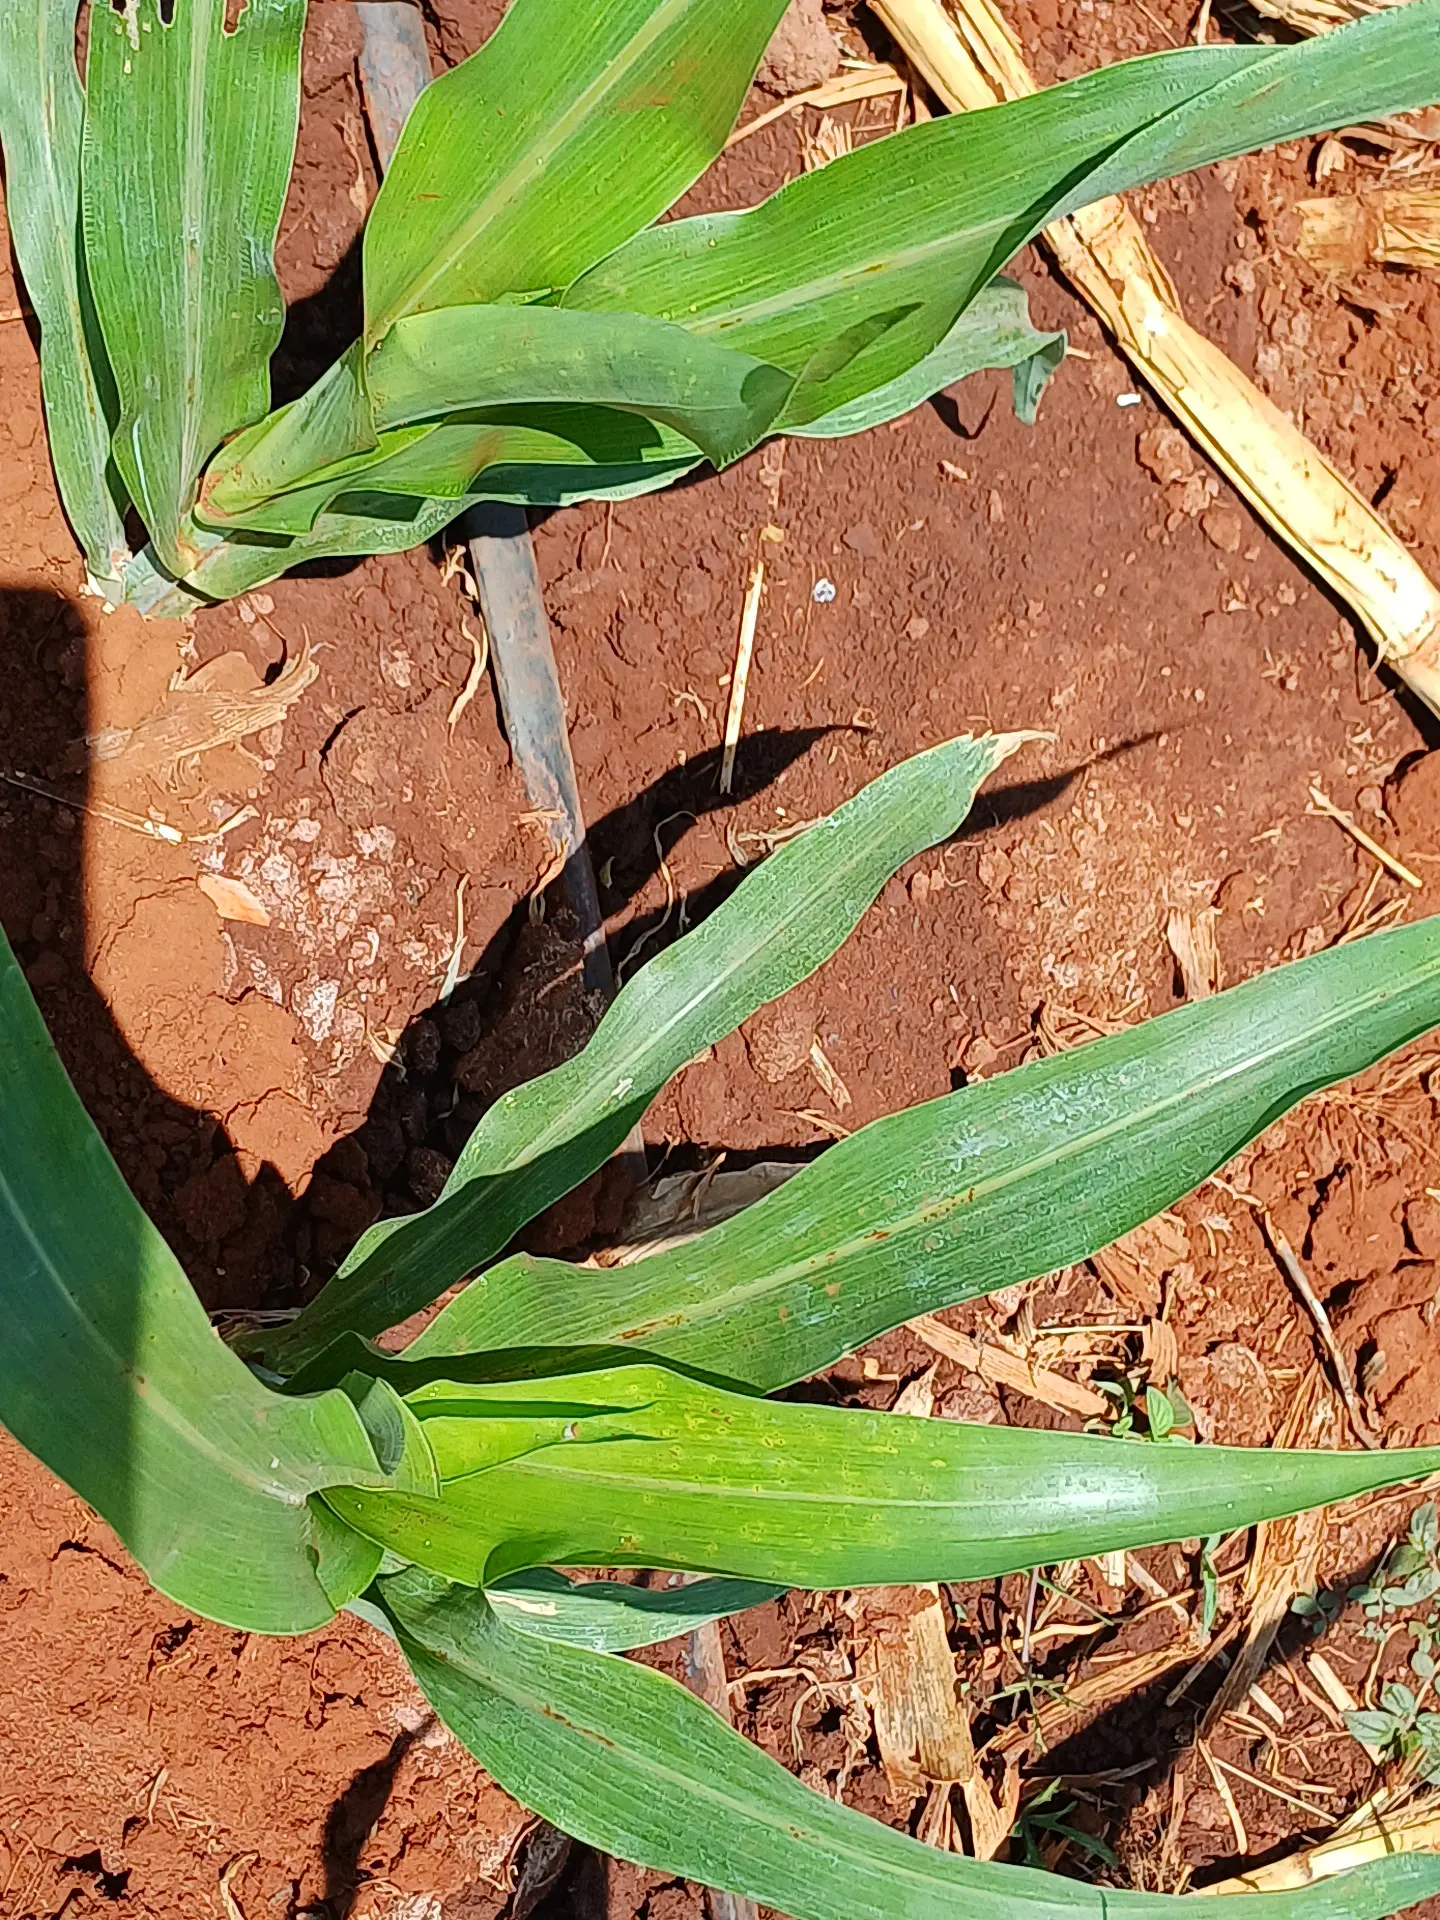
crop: sorghum
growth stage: vegetative
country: Kenya
